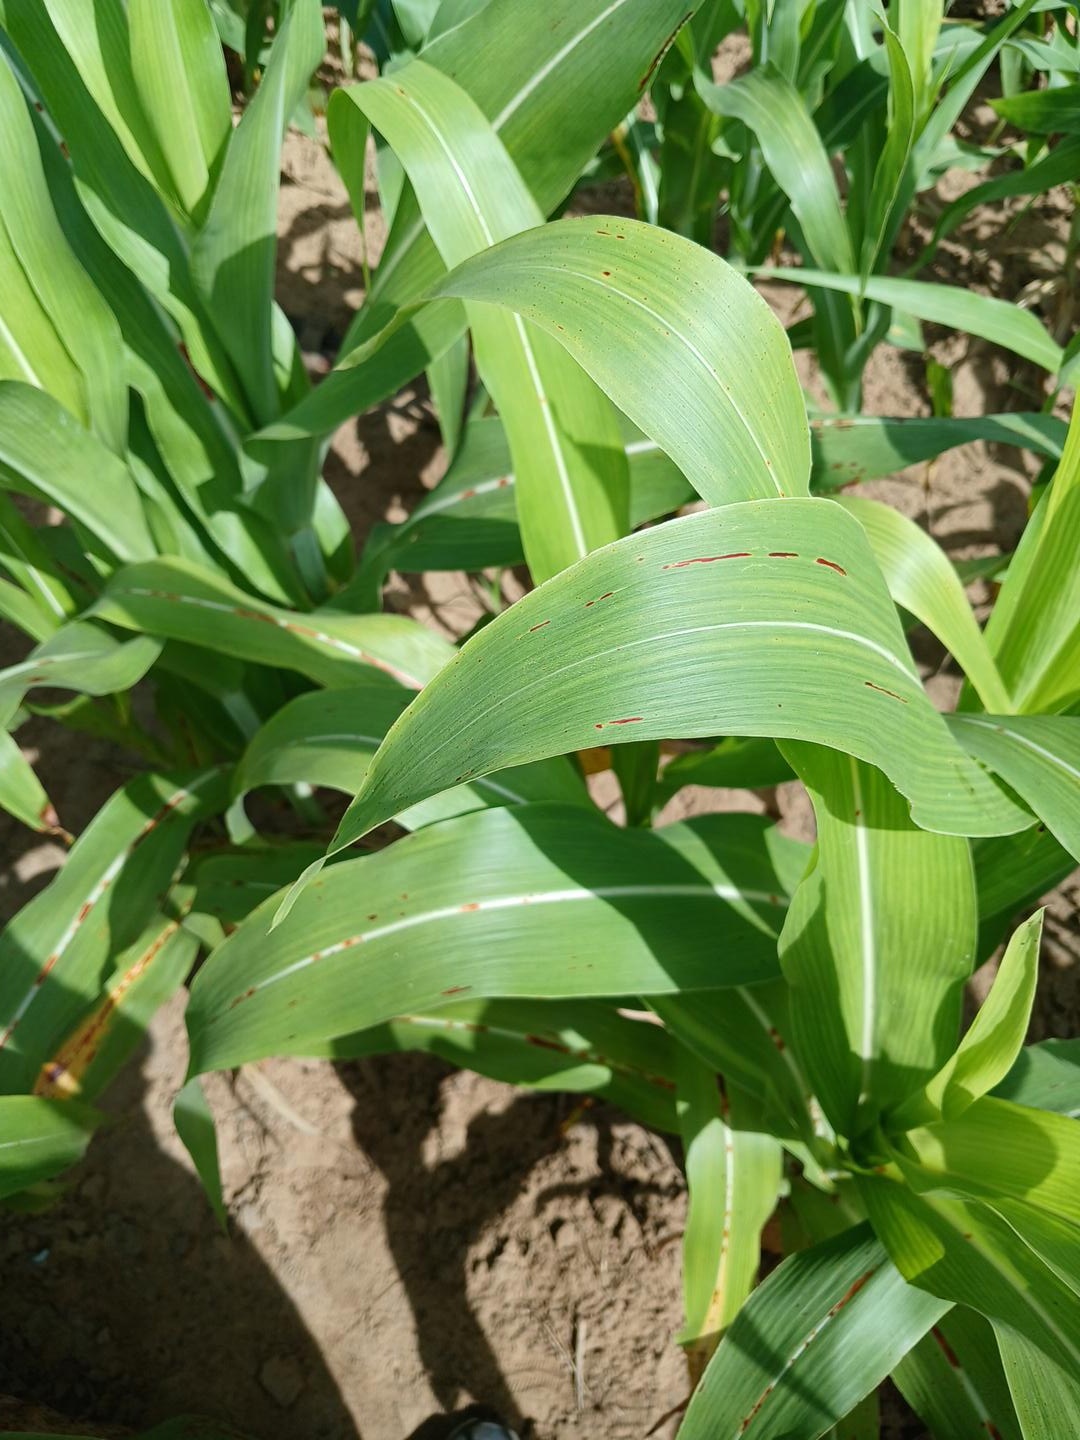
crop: sorghum
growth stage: vegetative
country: Senegal
